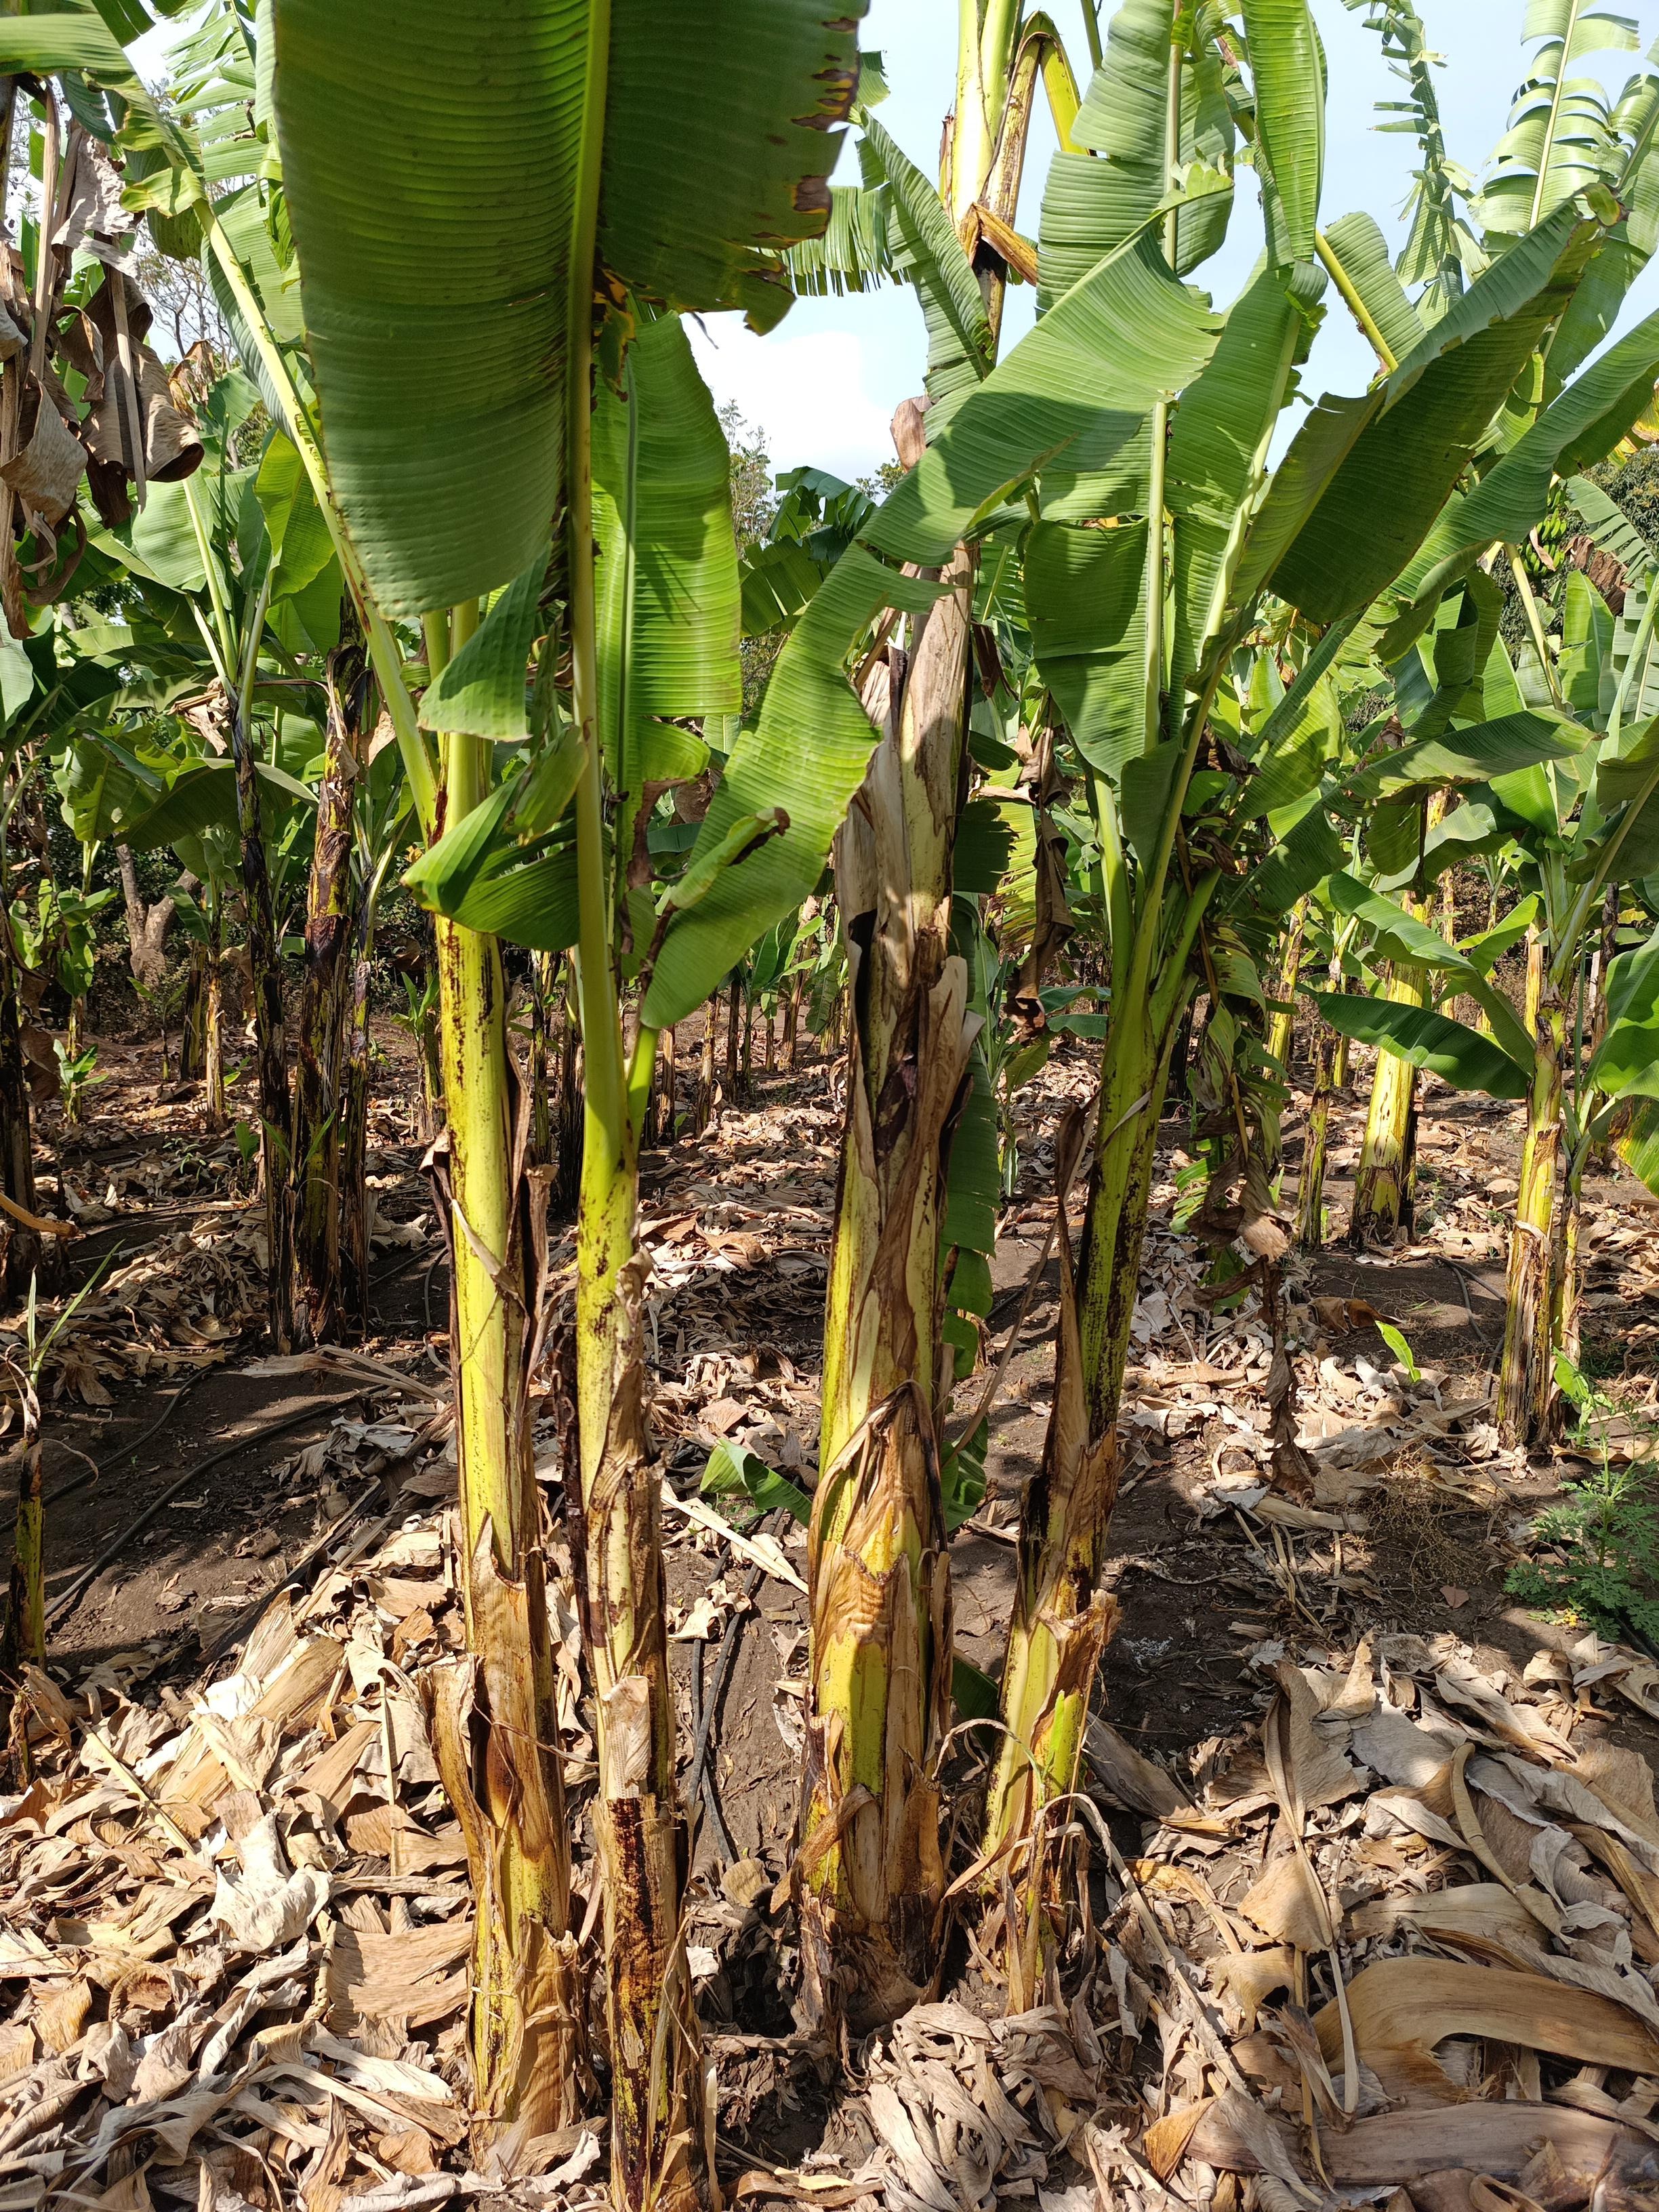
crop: banana
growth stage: vegetative
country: Tanzania
